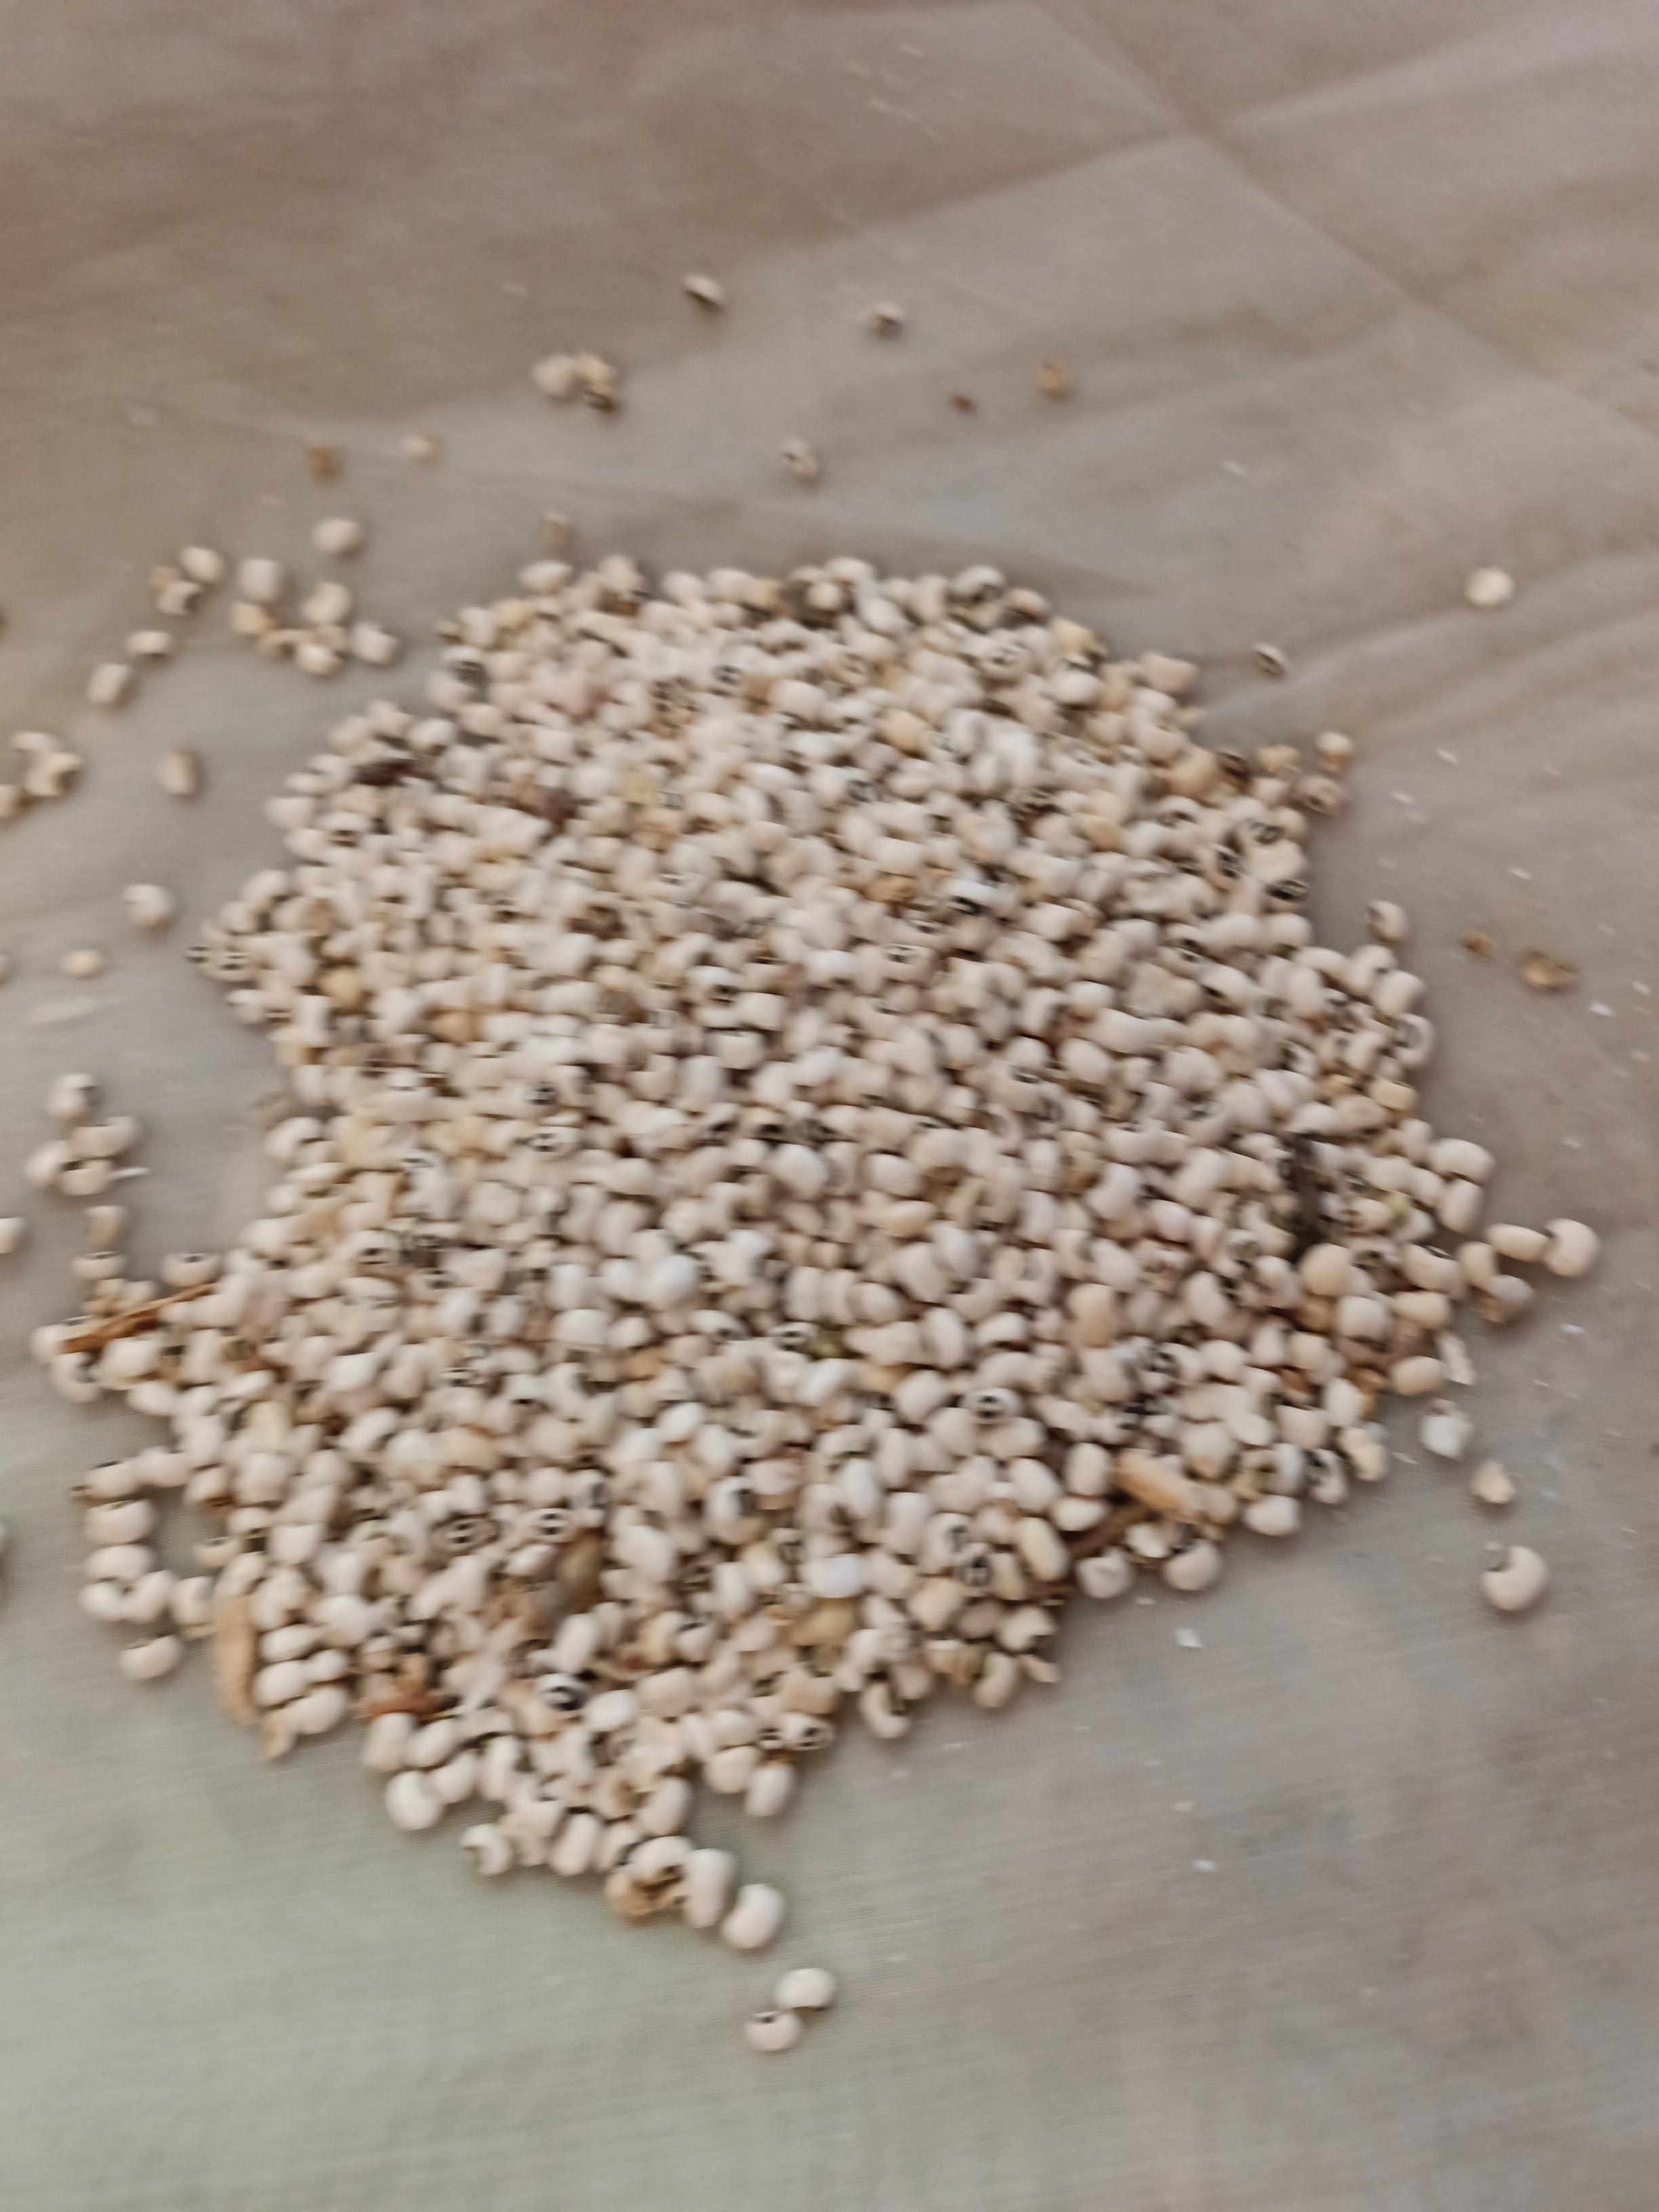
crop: cowpea
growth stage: harvest
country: Nigeria
